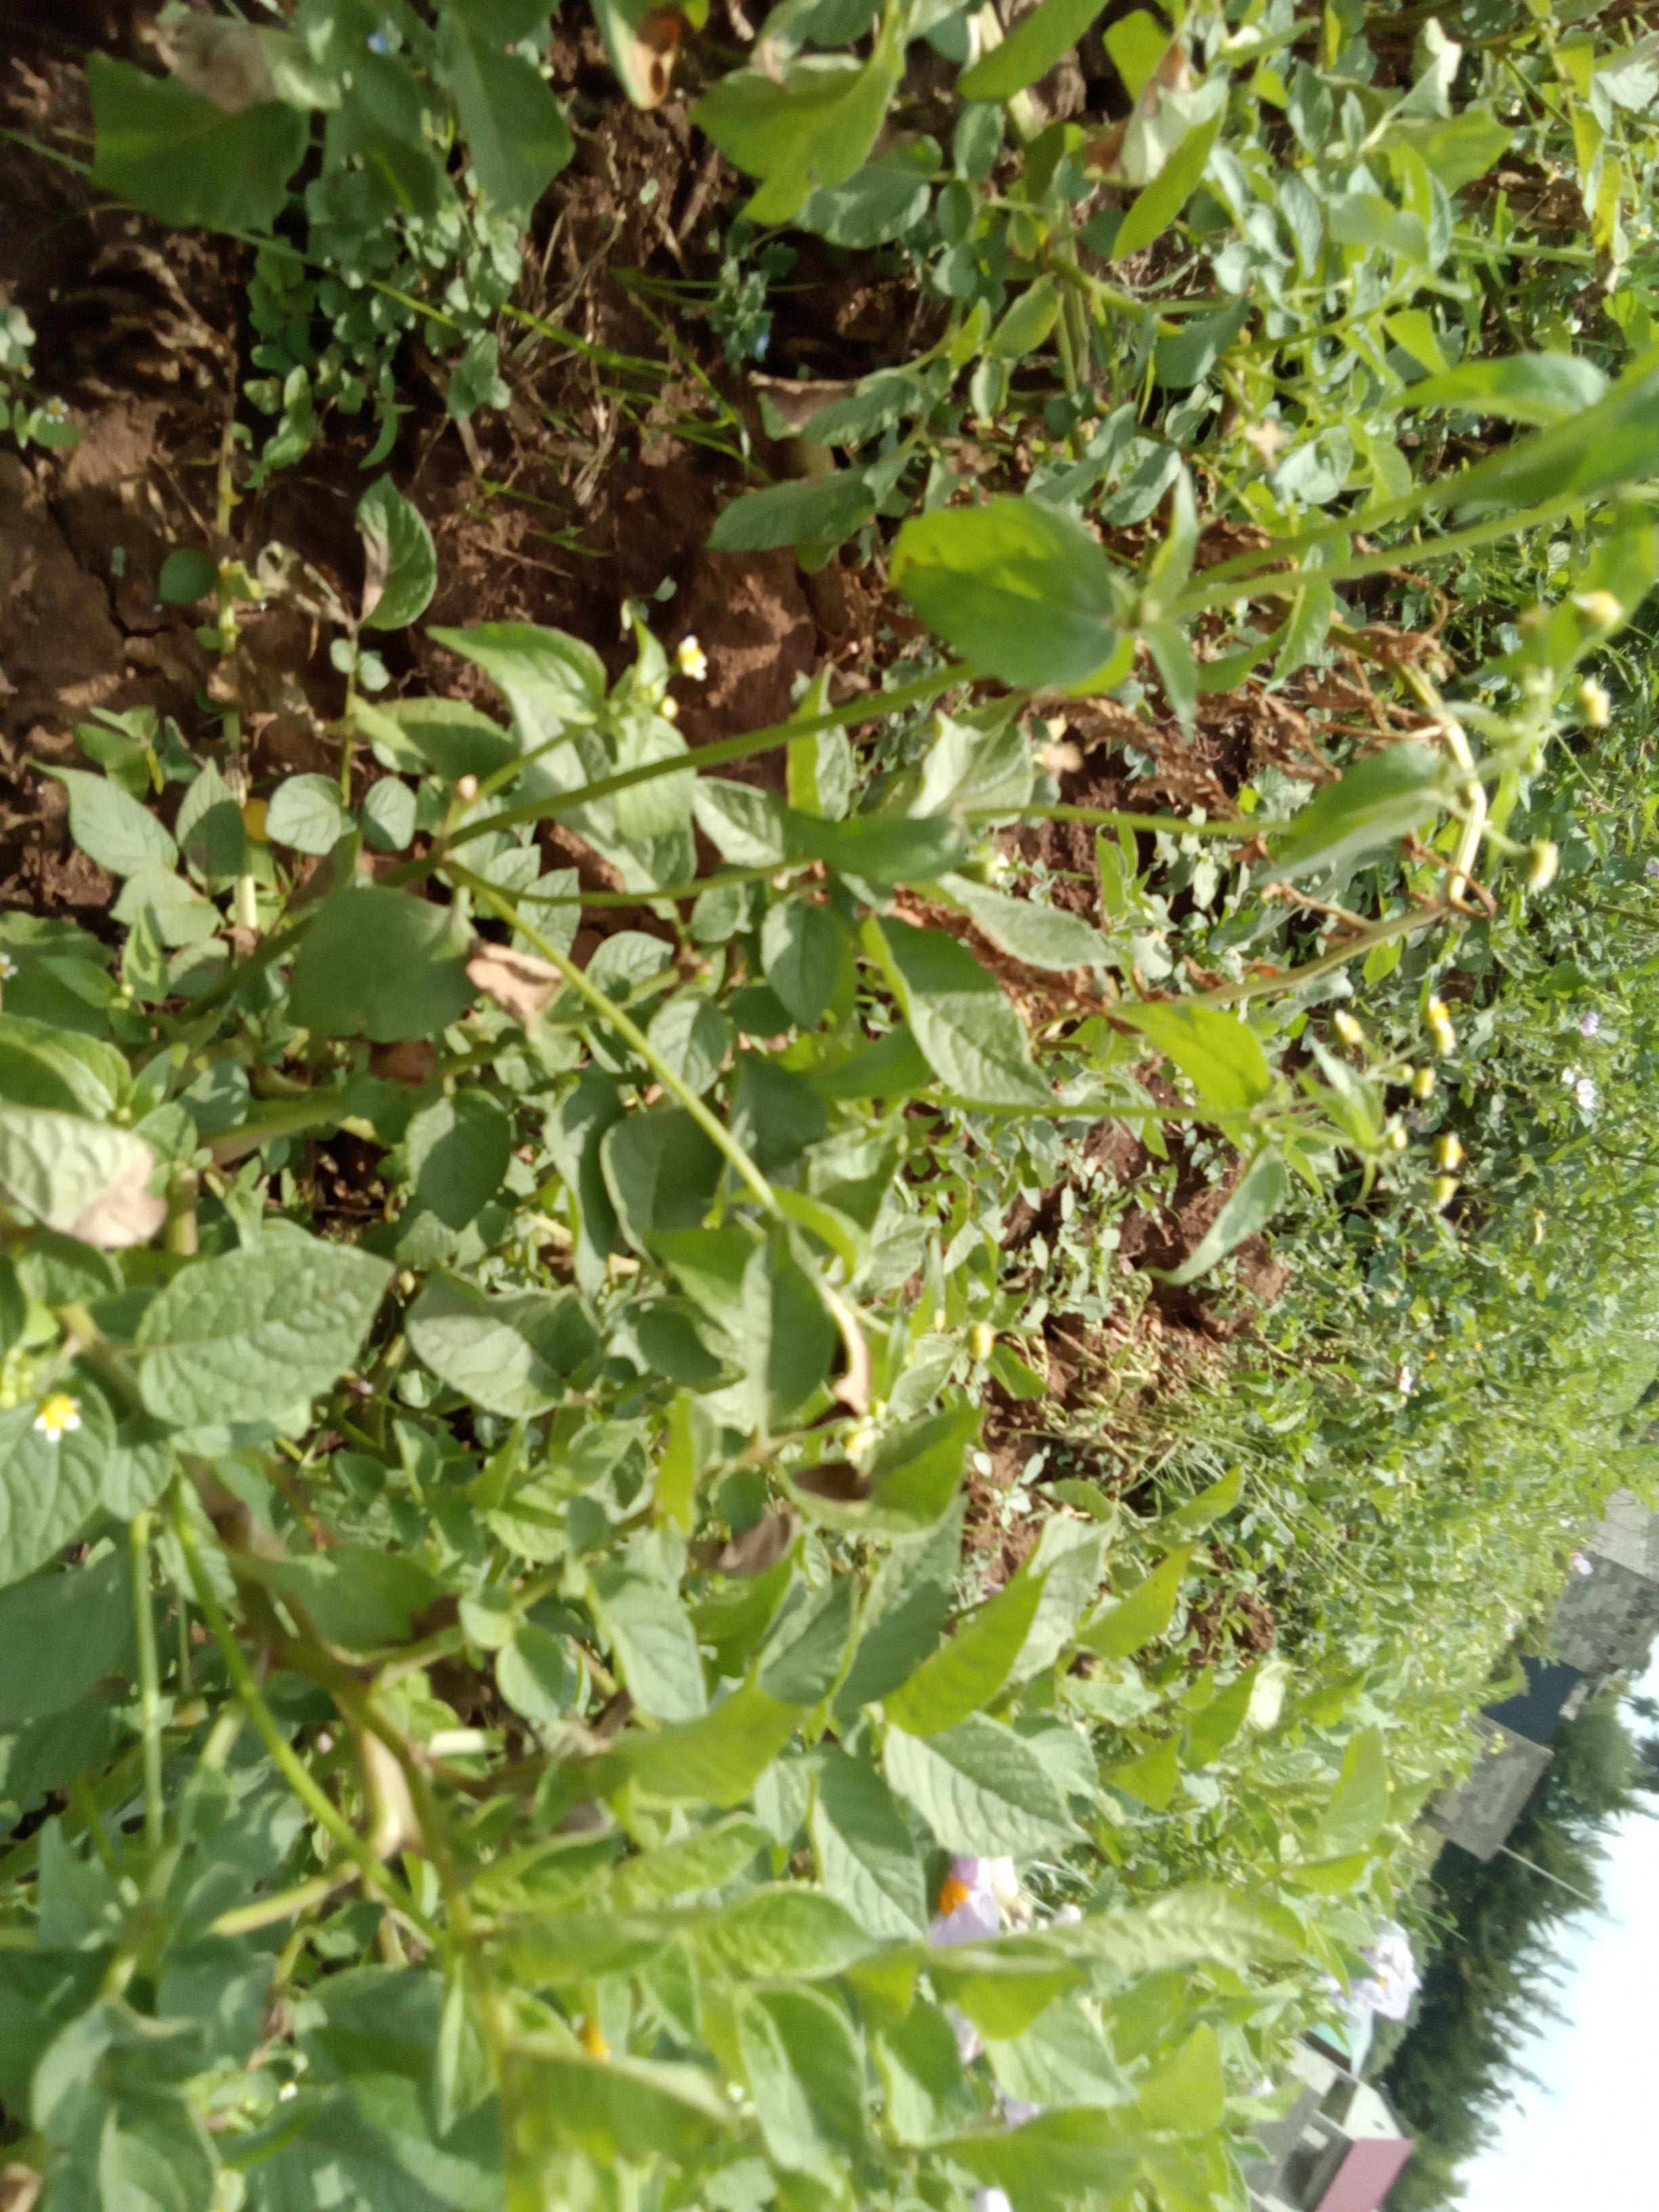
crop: potato
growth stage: flowering
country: Kenya
